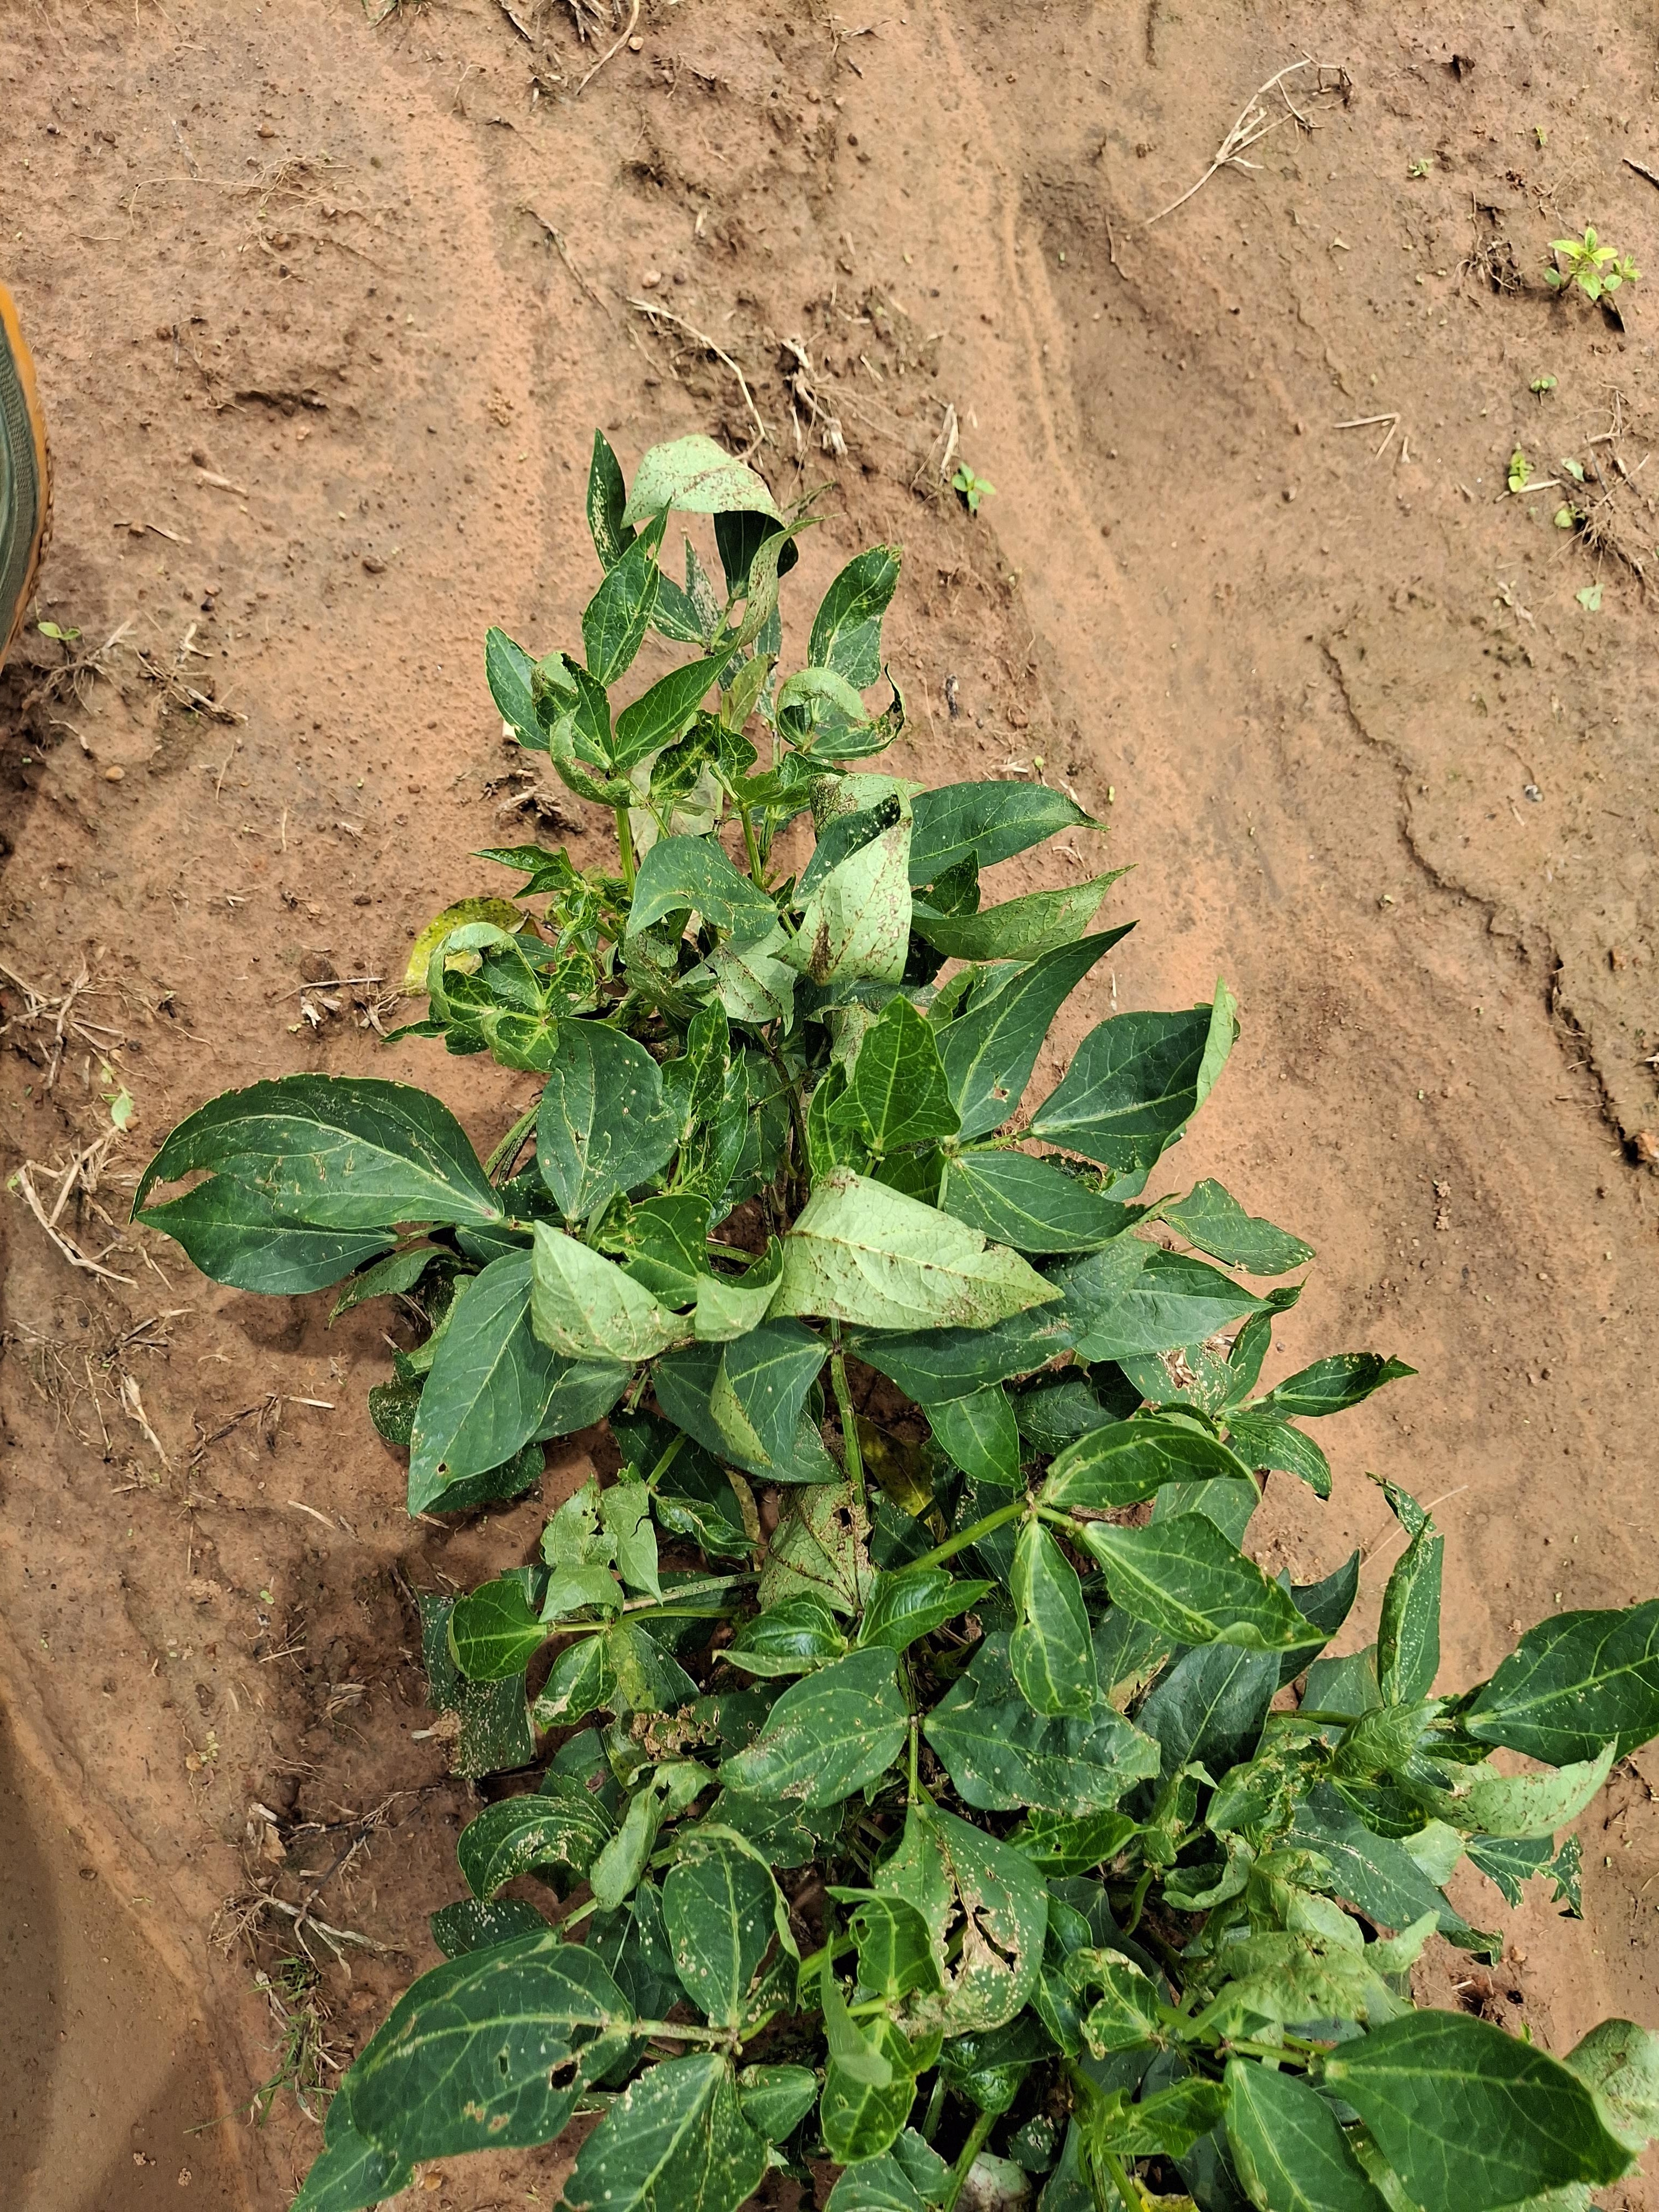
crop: cowpea
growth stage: vegetative
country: Nigeria
